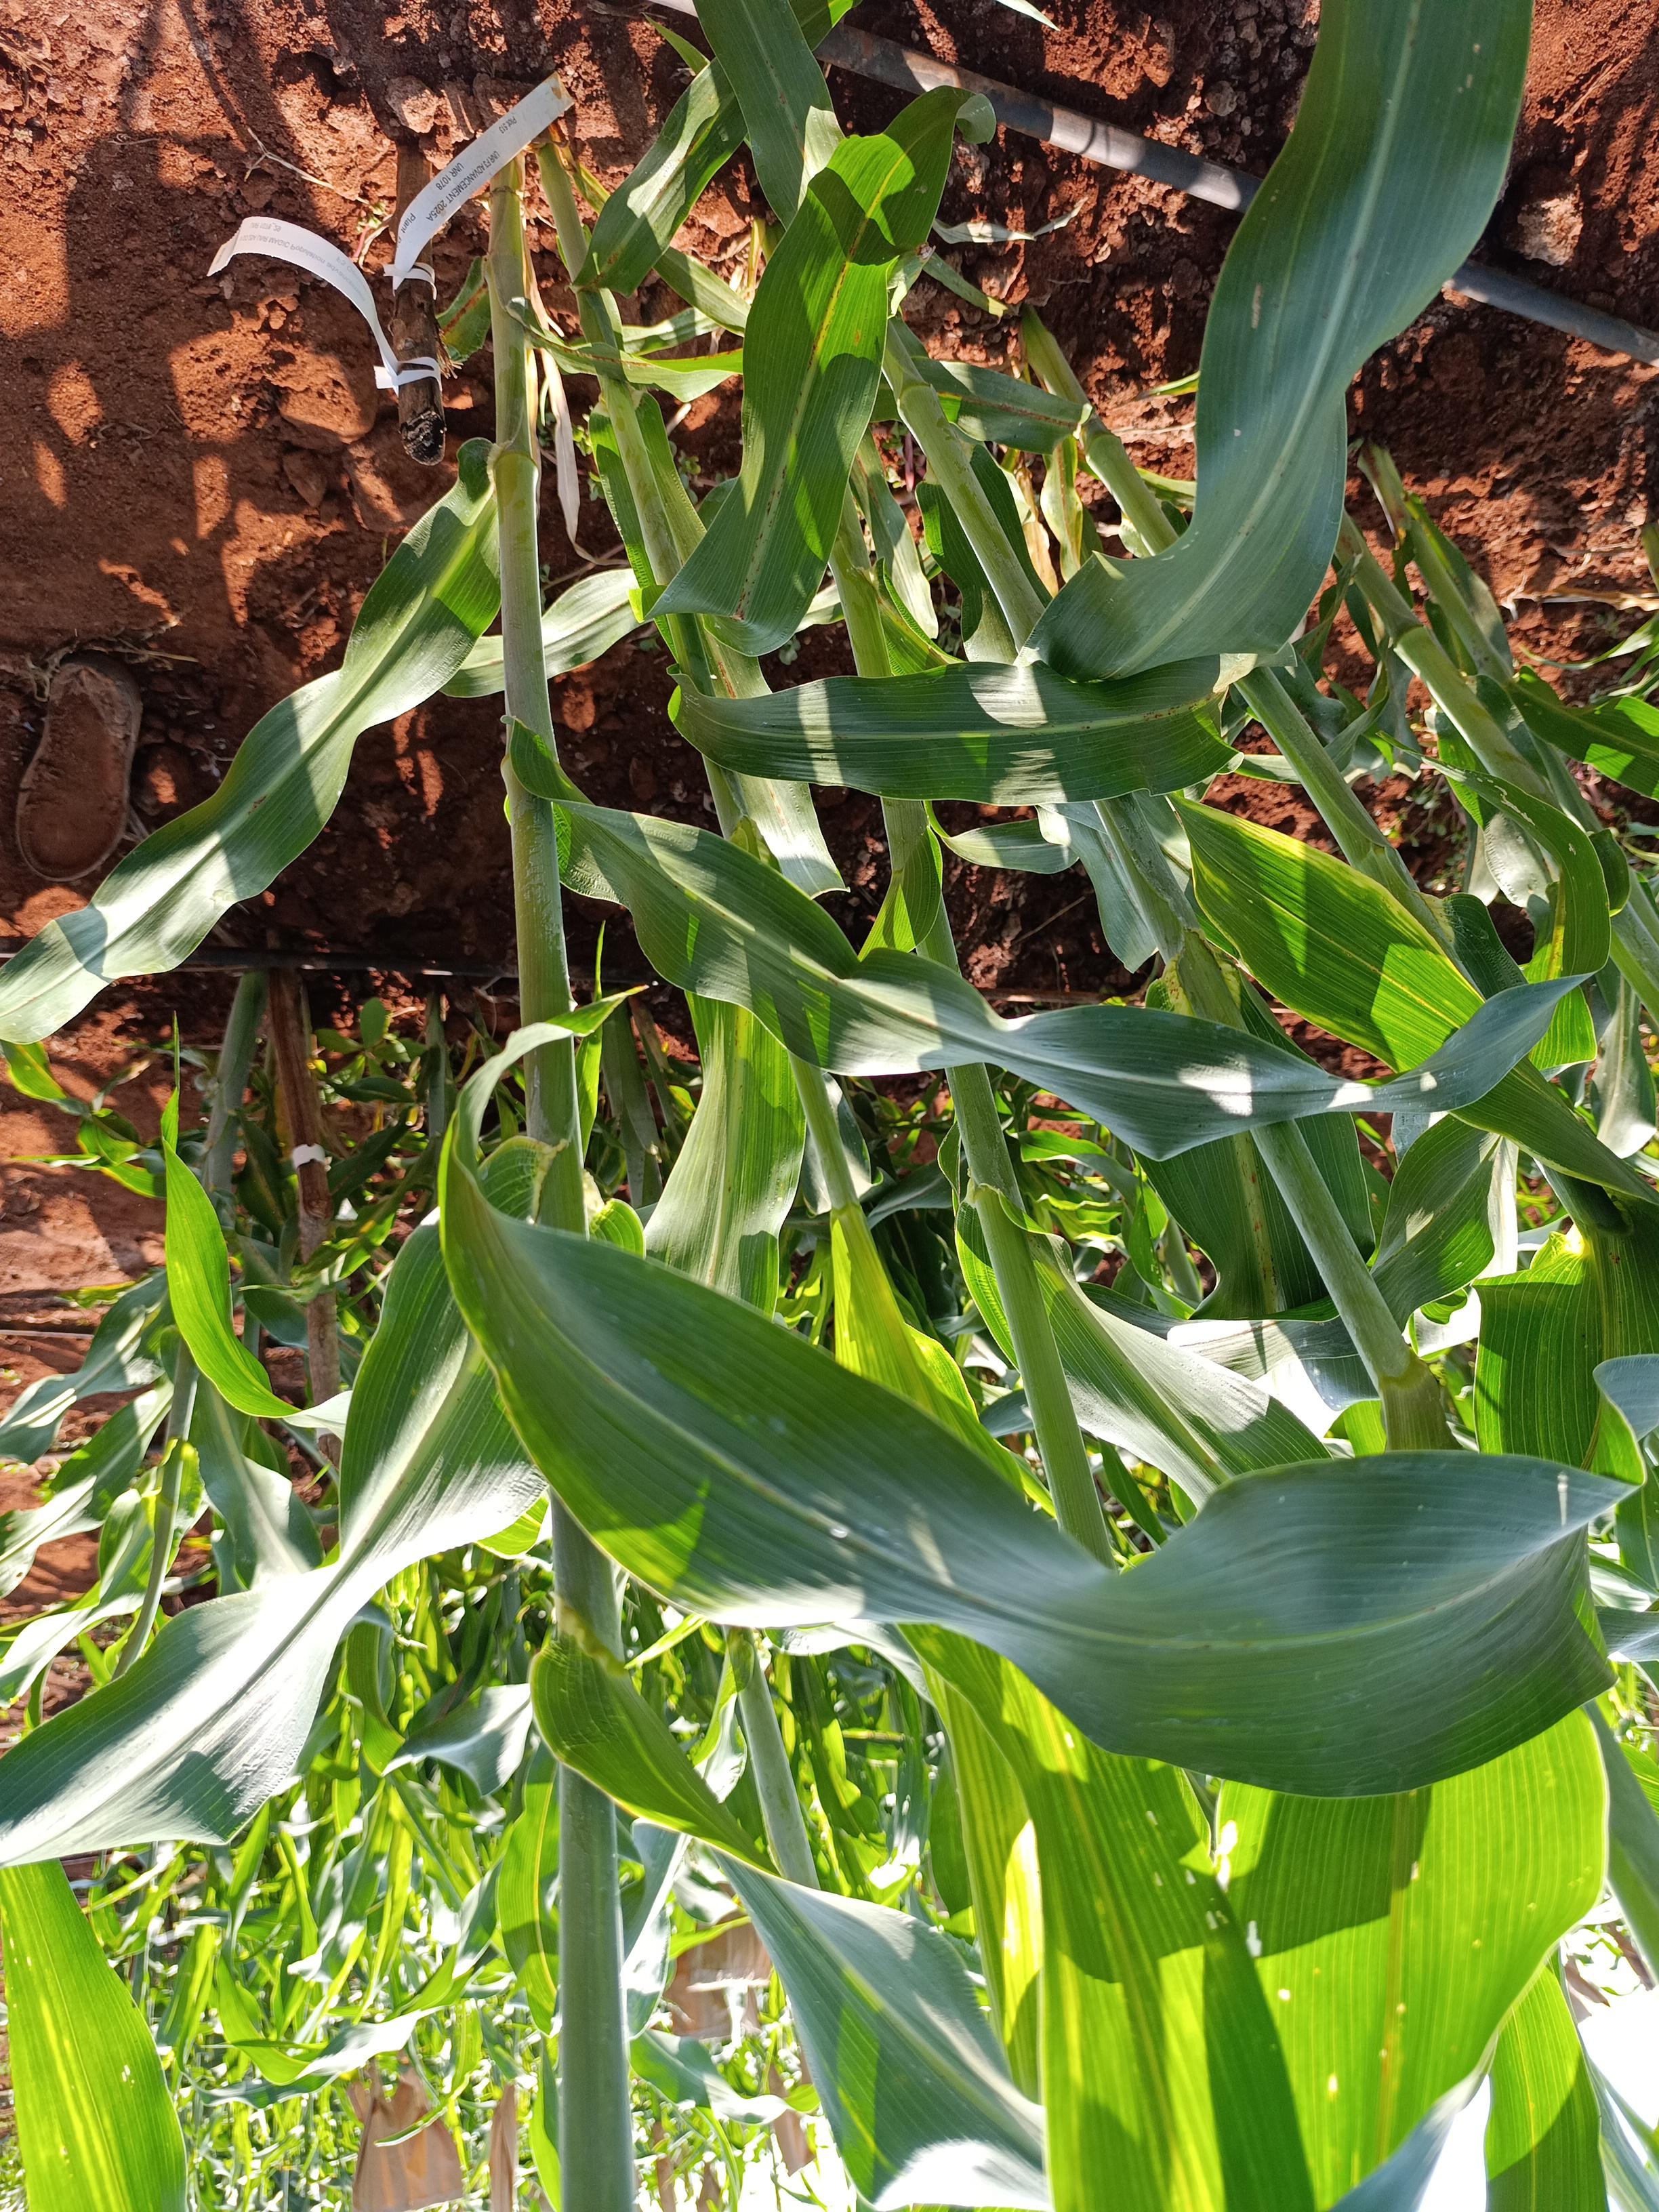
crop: sorghum
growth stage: heading tuber
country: Kenya
